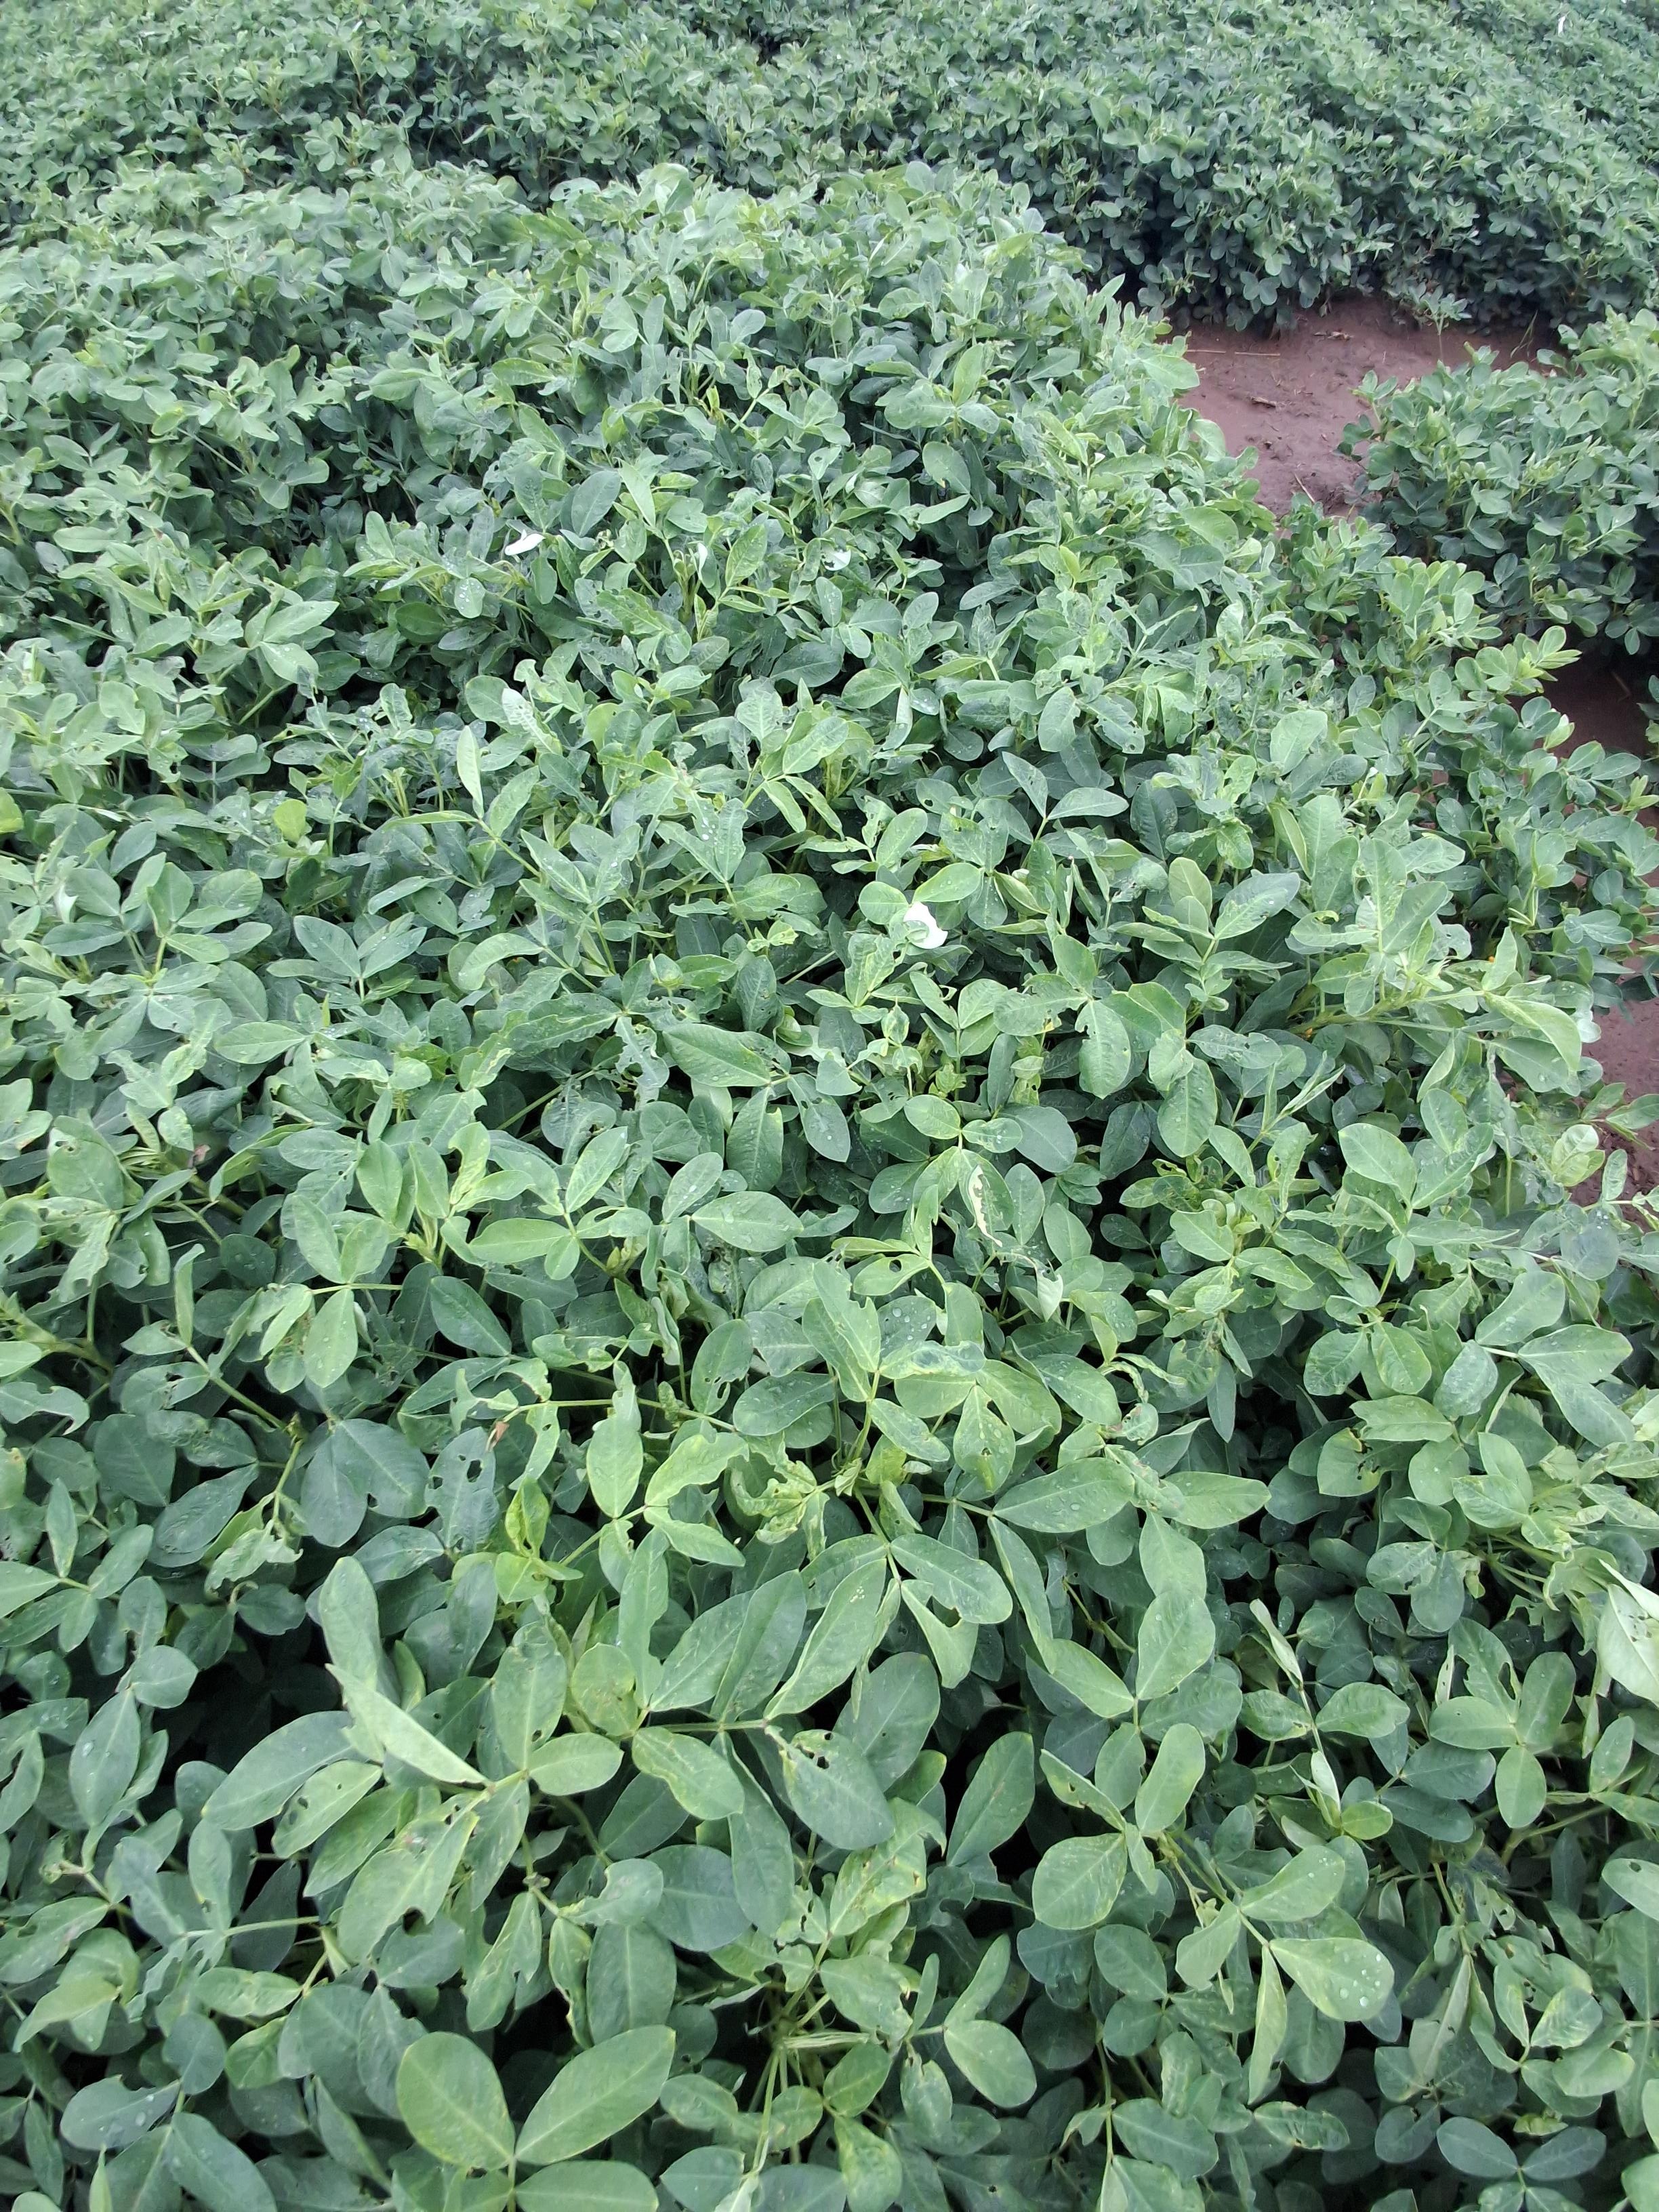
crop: groundnut
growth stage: pegging
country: Kenya
